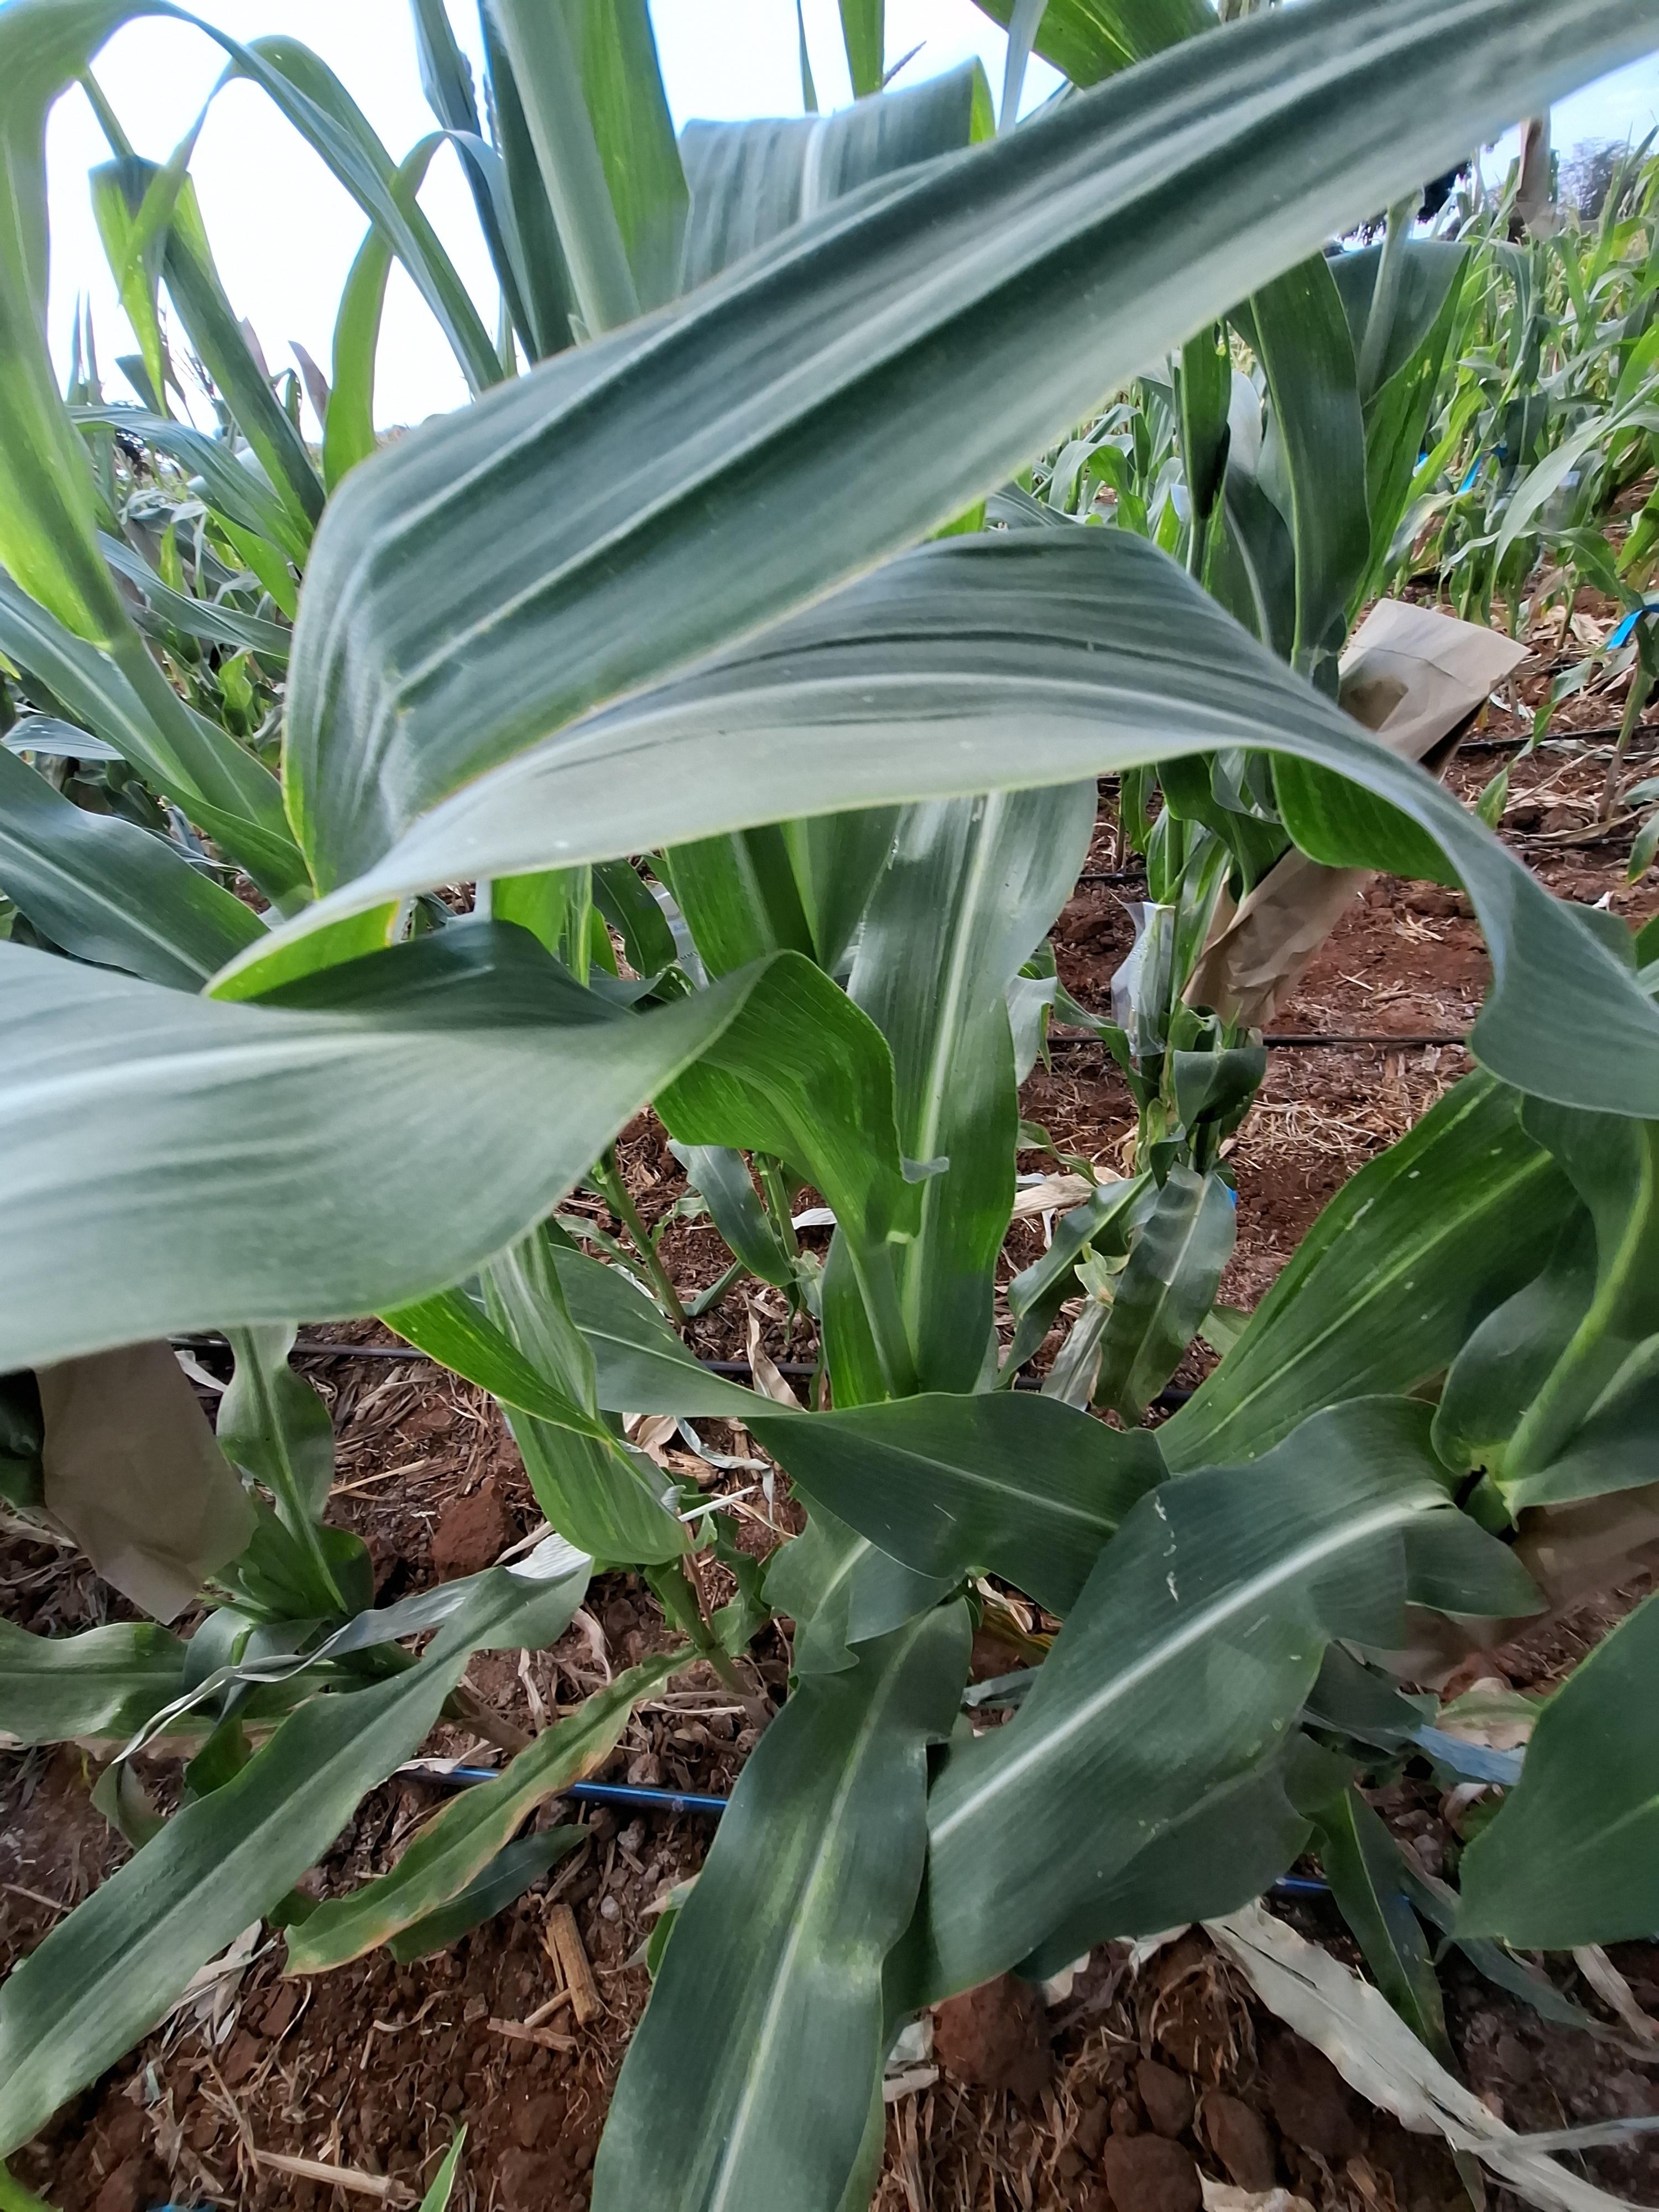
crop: maize
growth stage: flowering
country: Kenya
